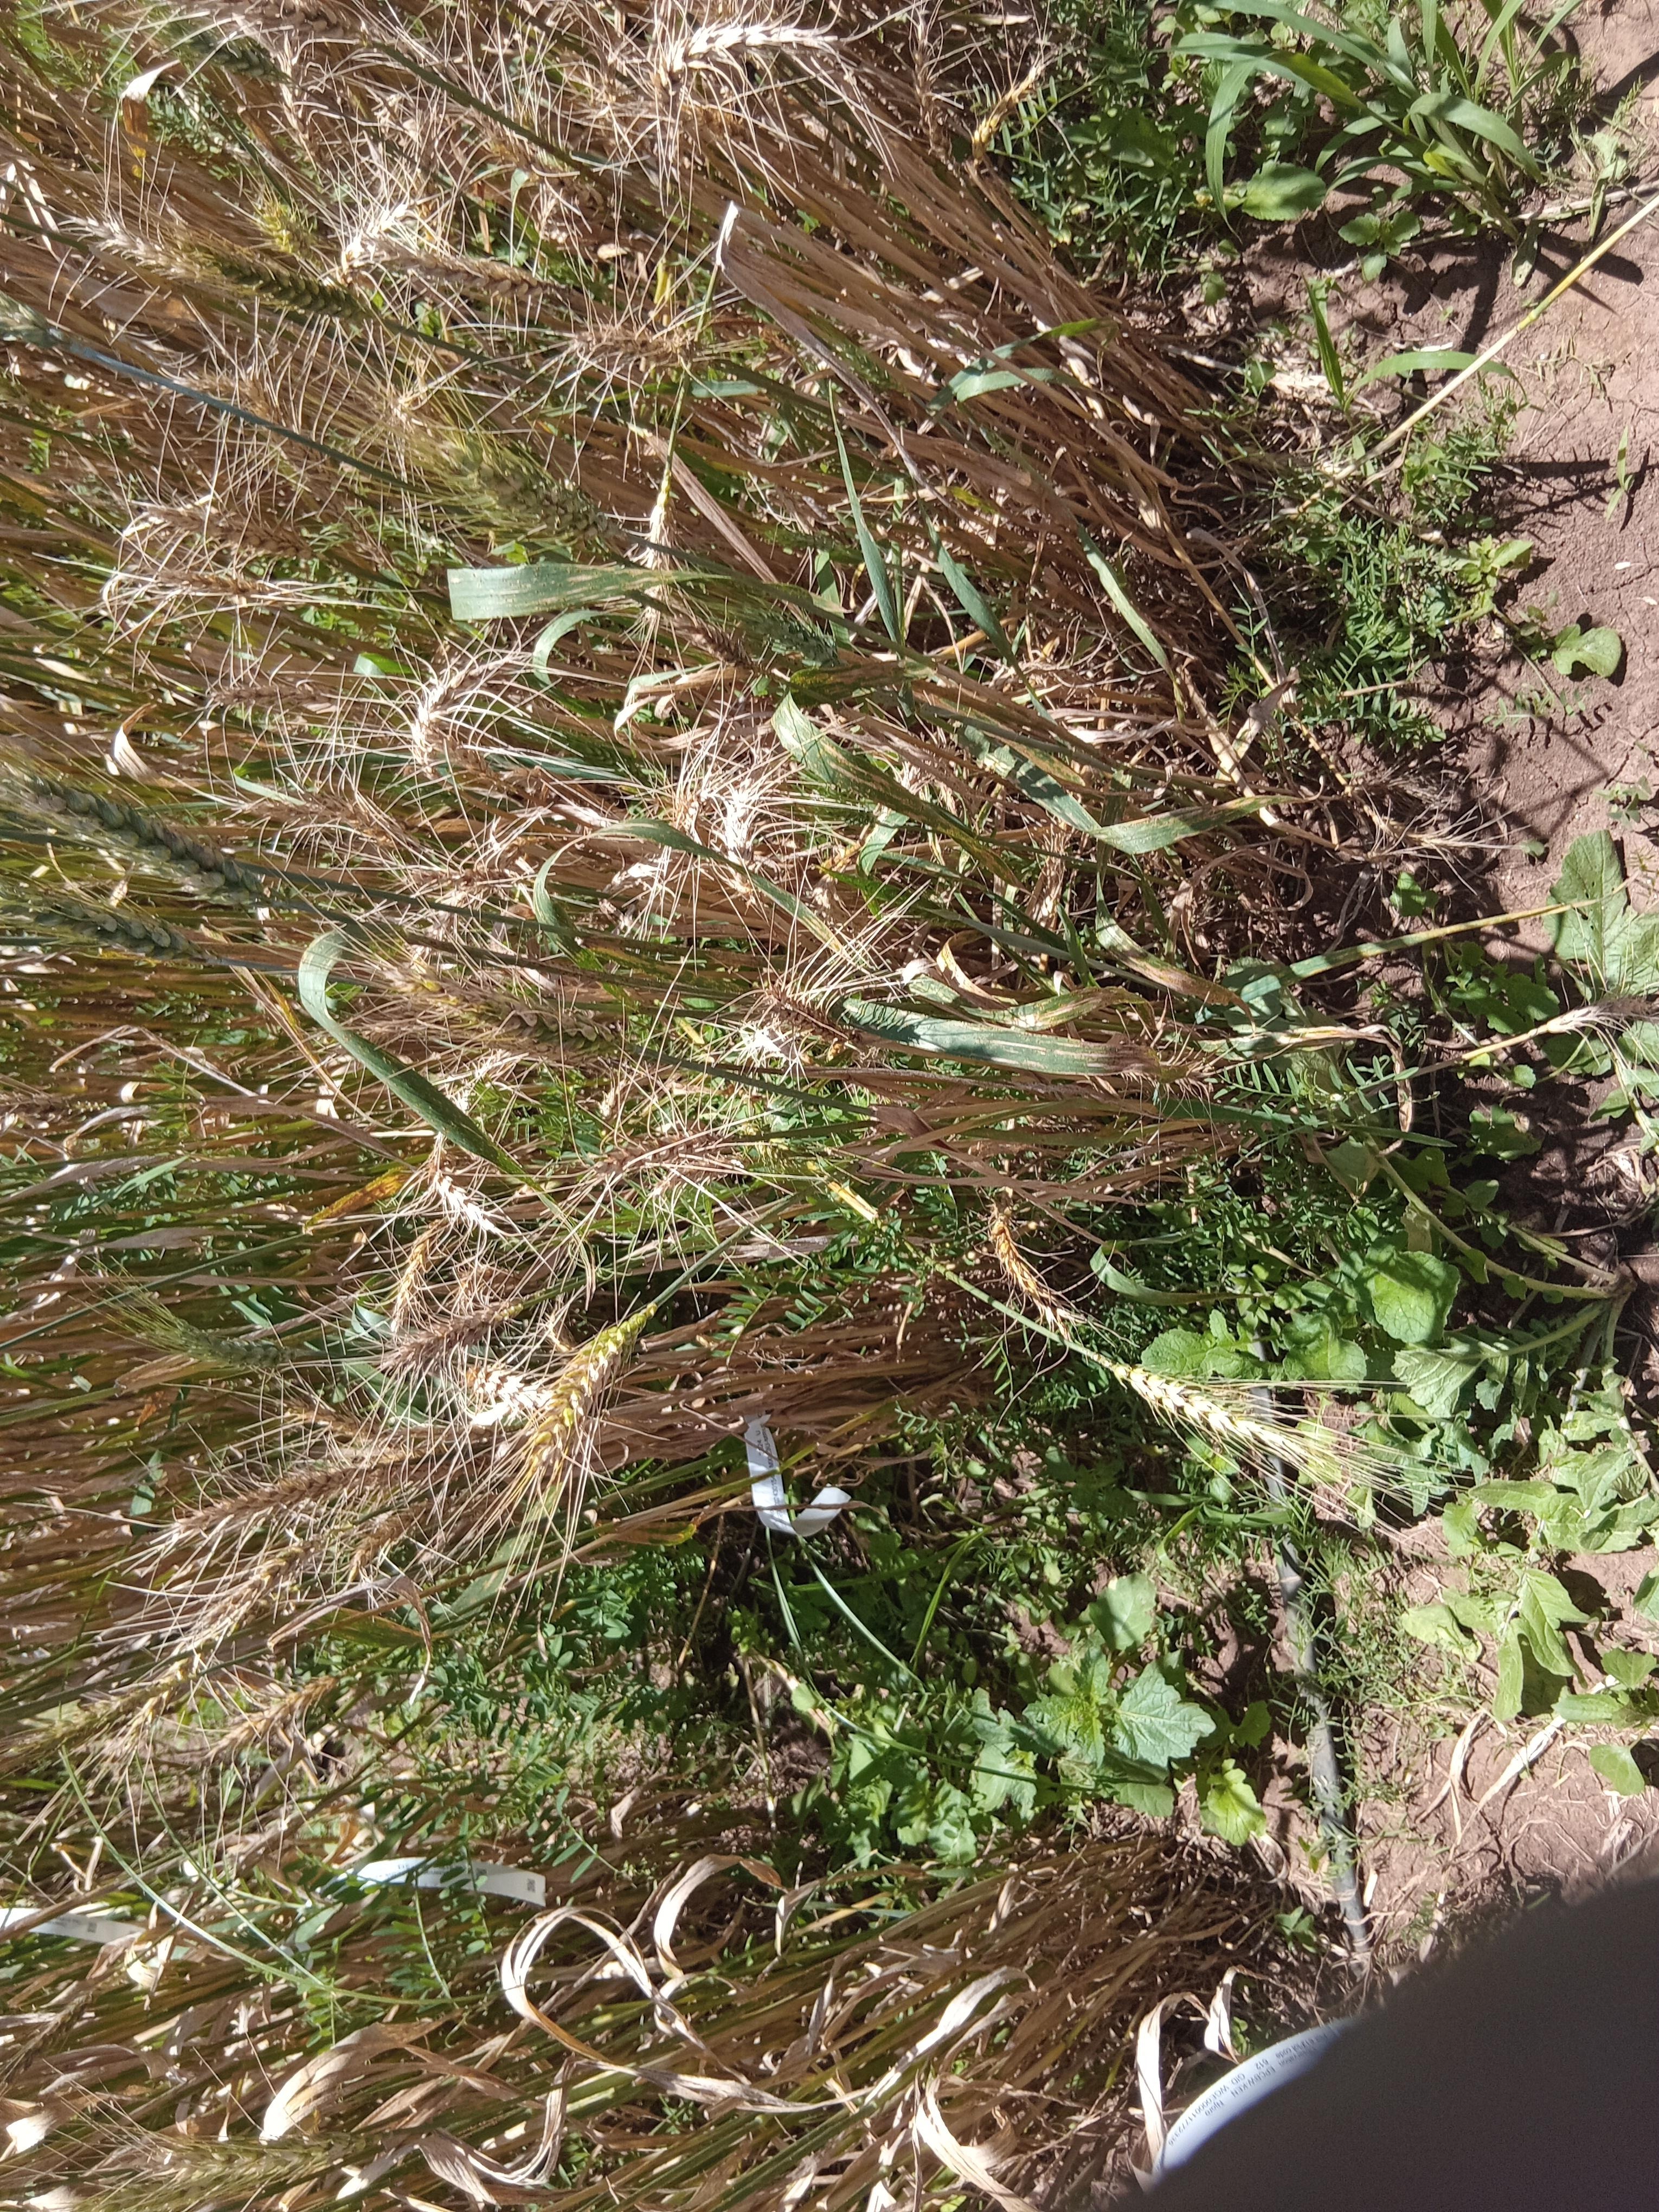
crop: wheat
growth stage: maturity
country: Kenya
